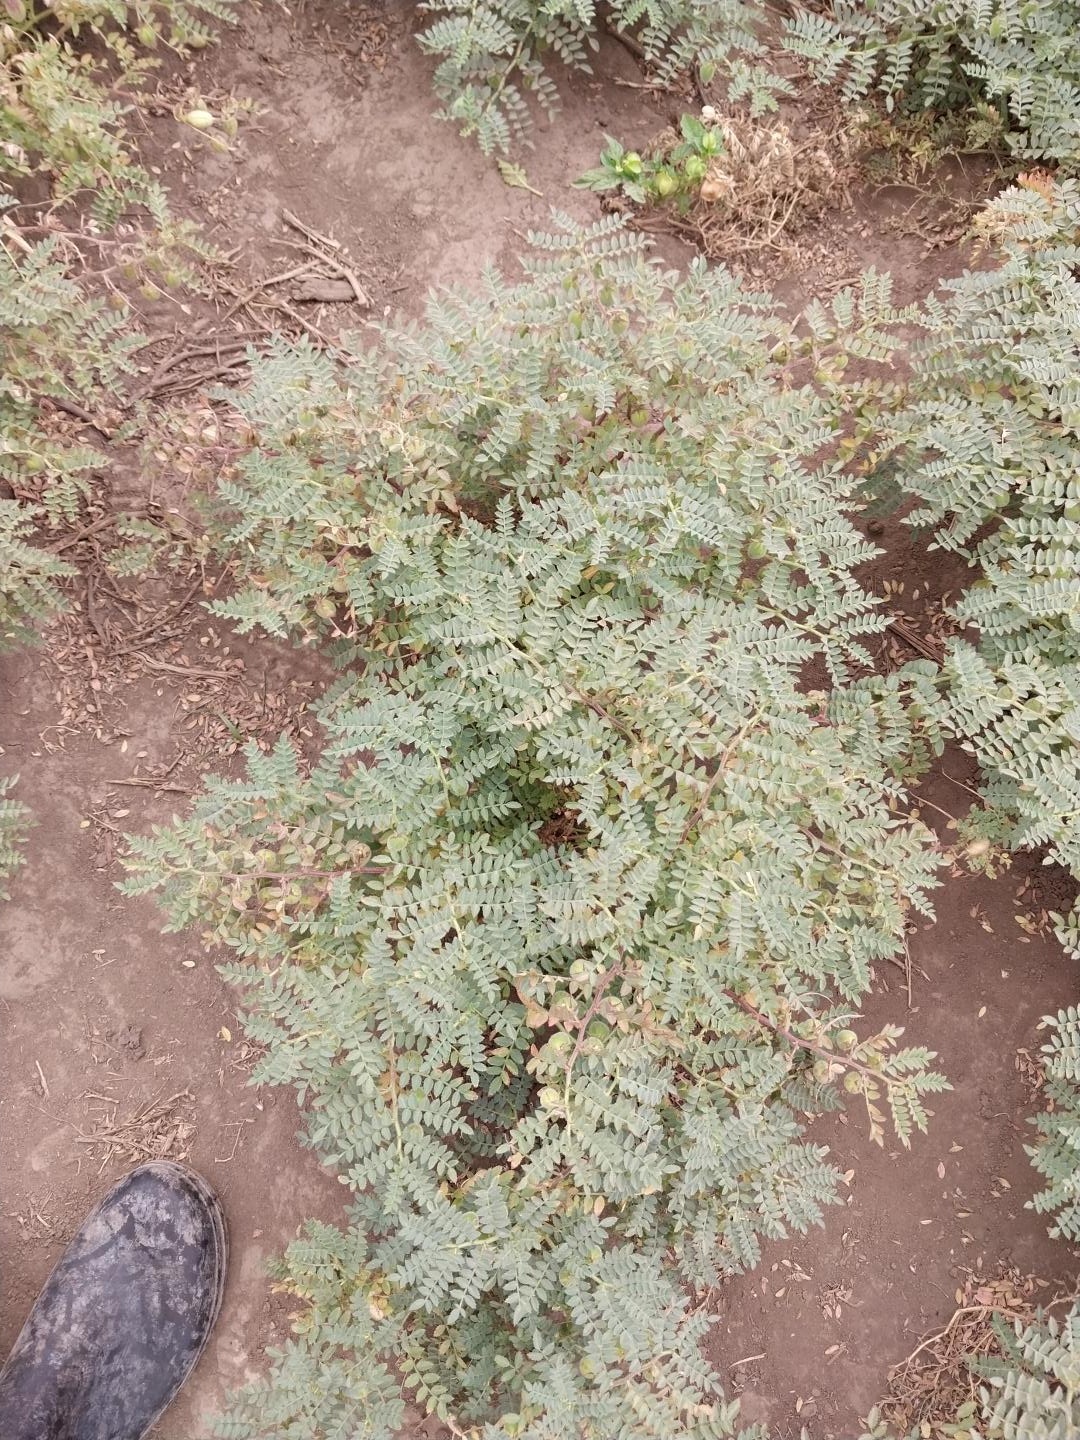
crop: chickpea
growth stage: development pod
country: Tanzania
